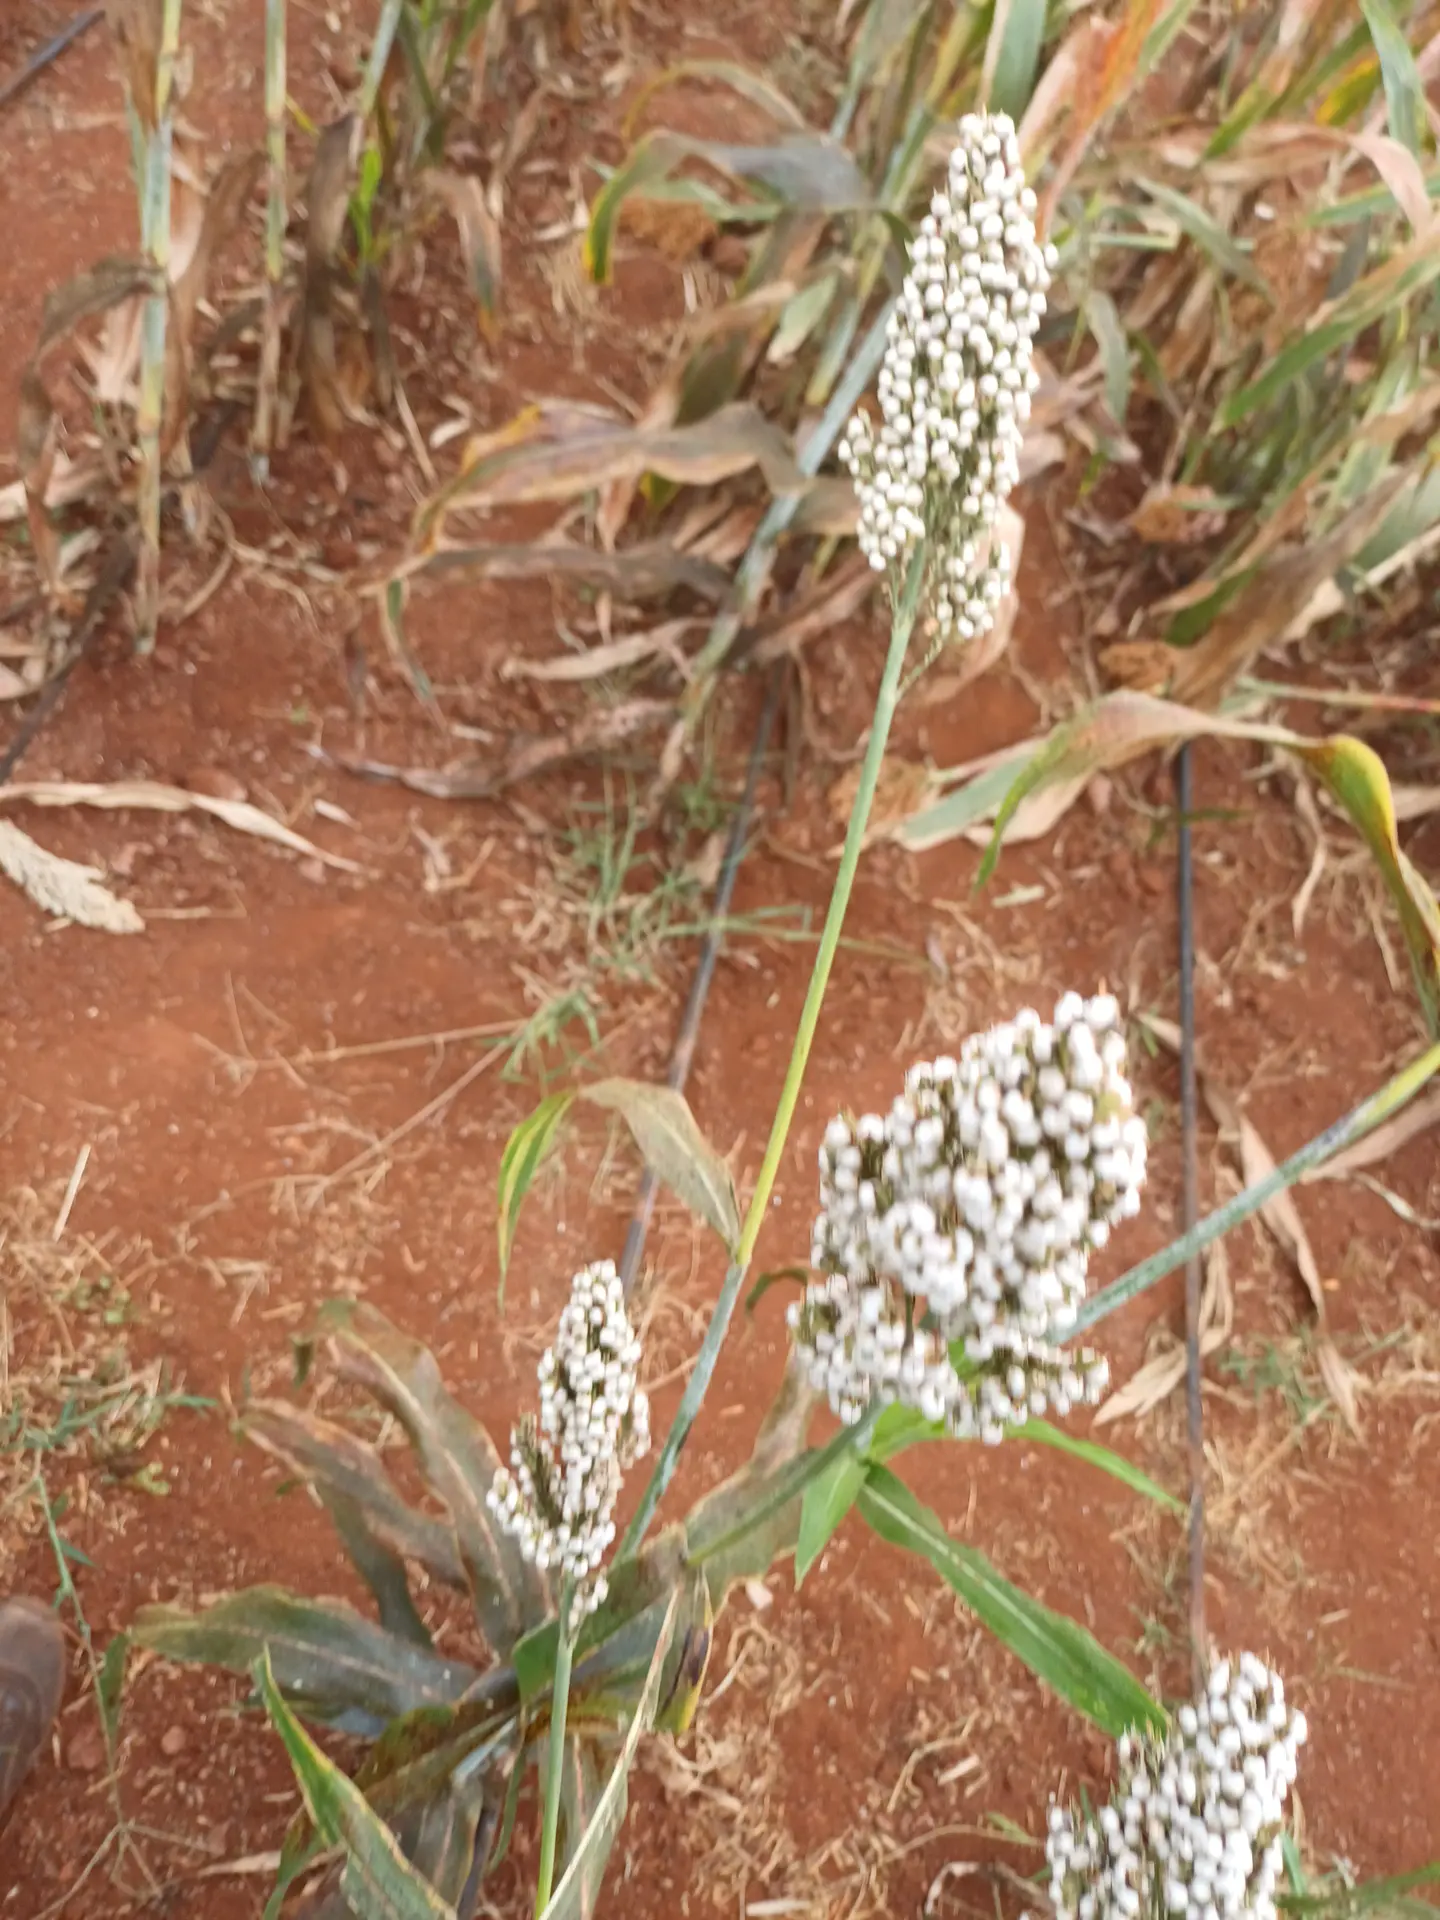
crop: sorghum
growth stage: maturity
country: Kenya
